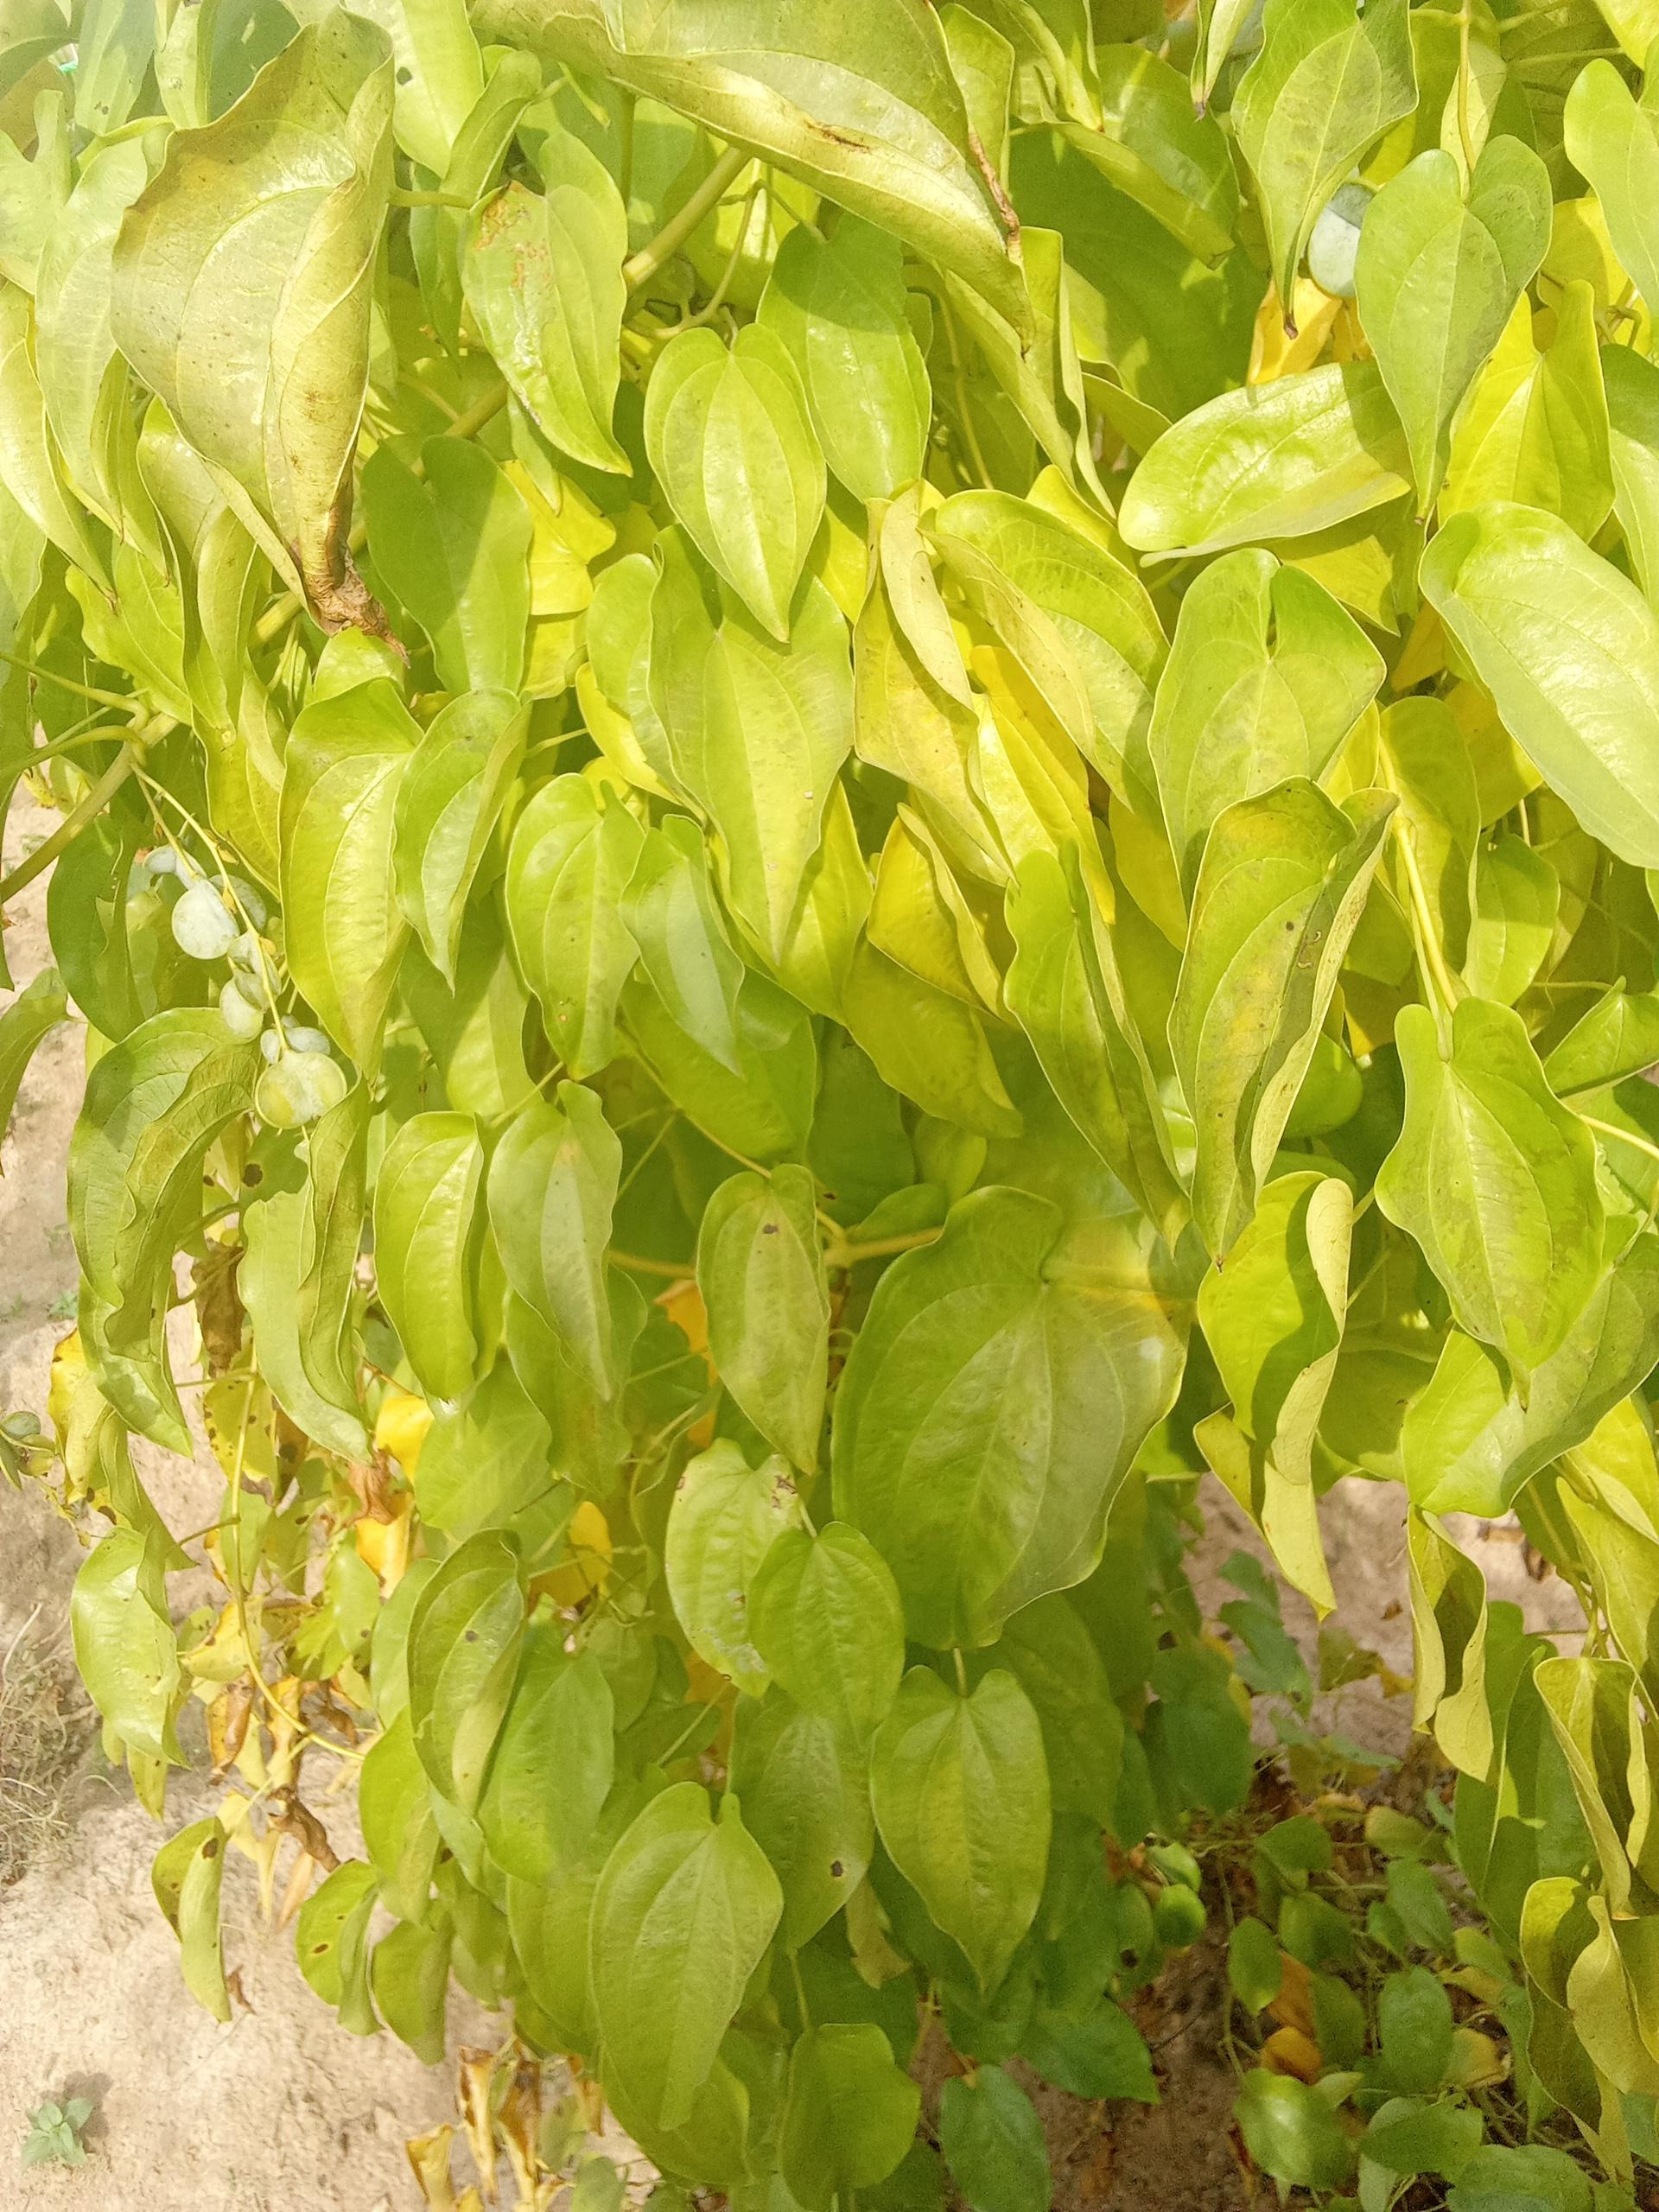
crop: yam
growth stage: maturity
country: Nigeria
